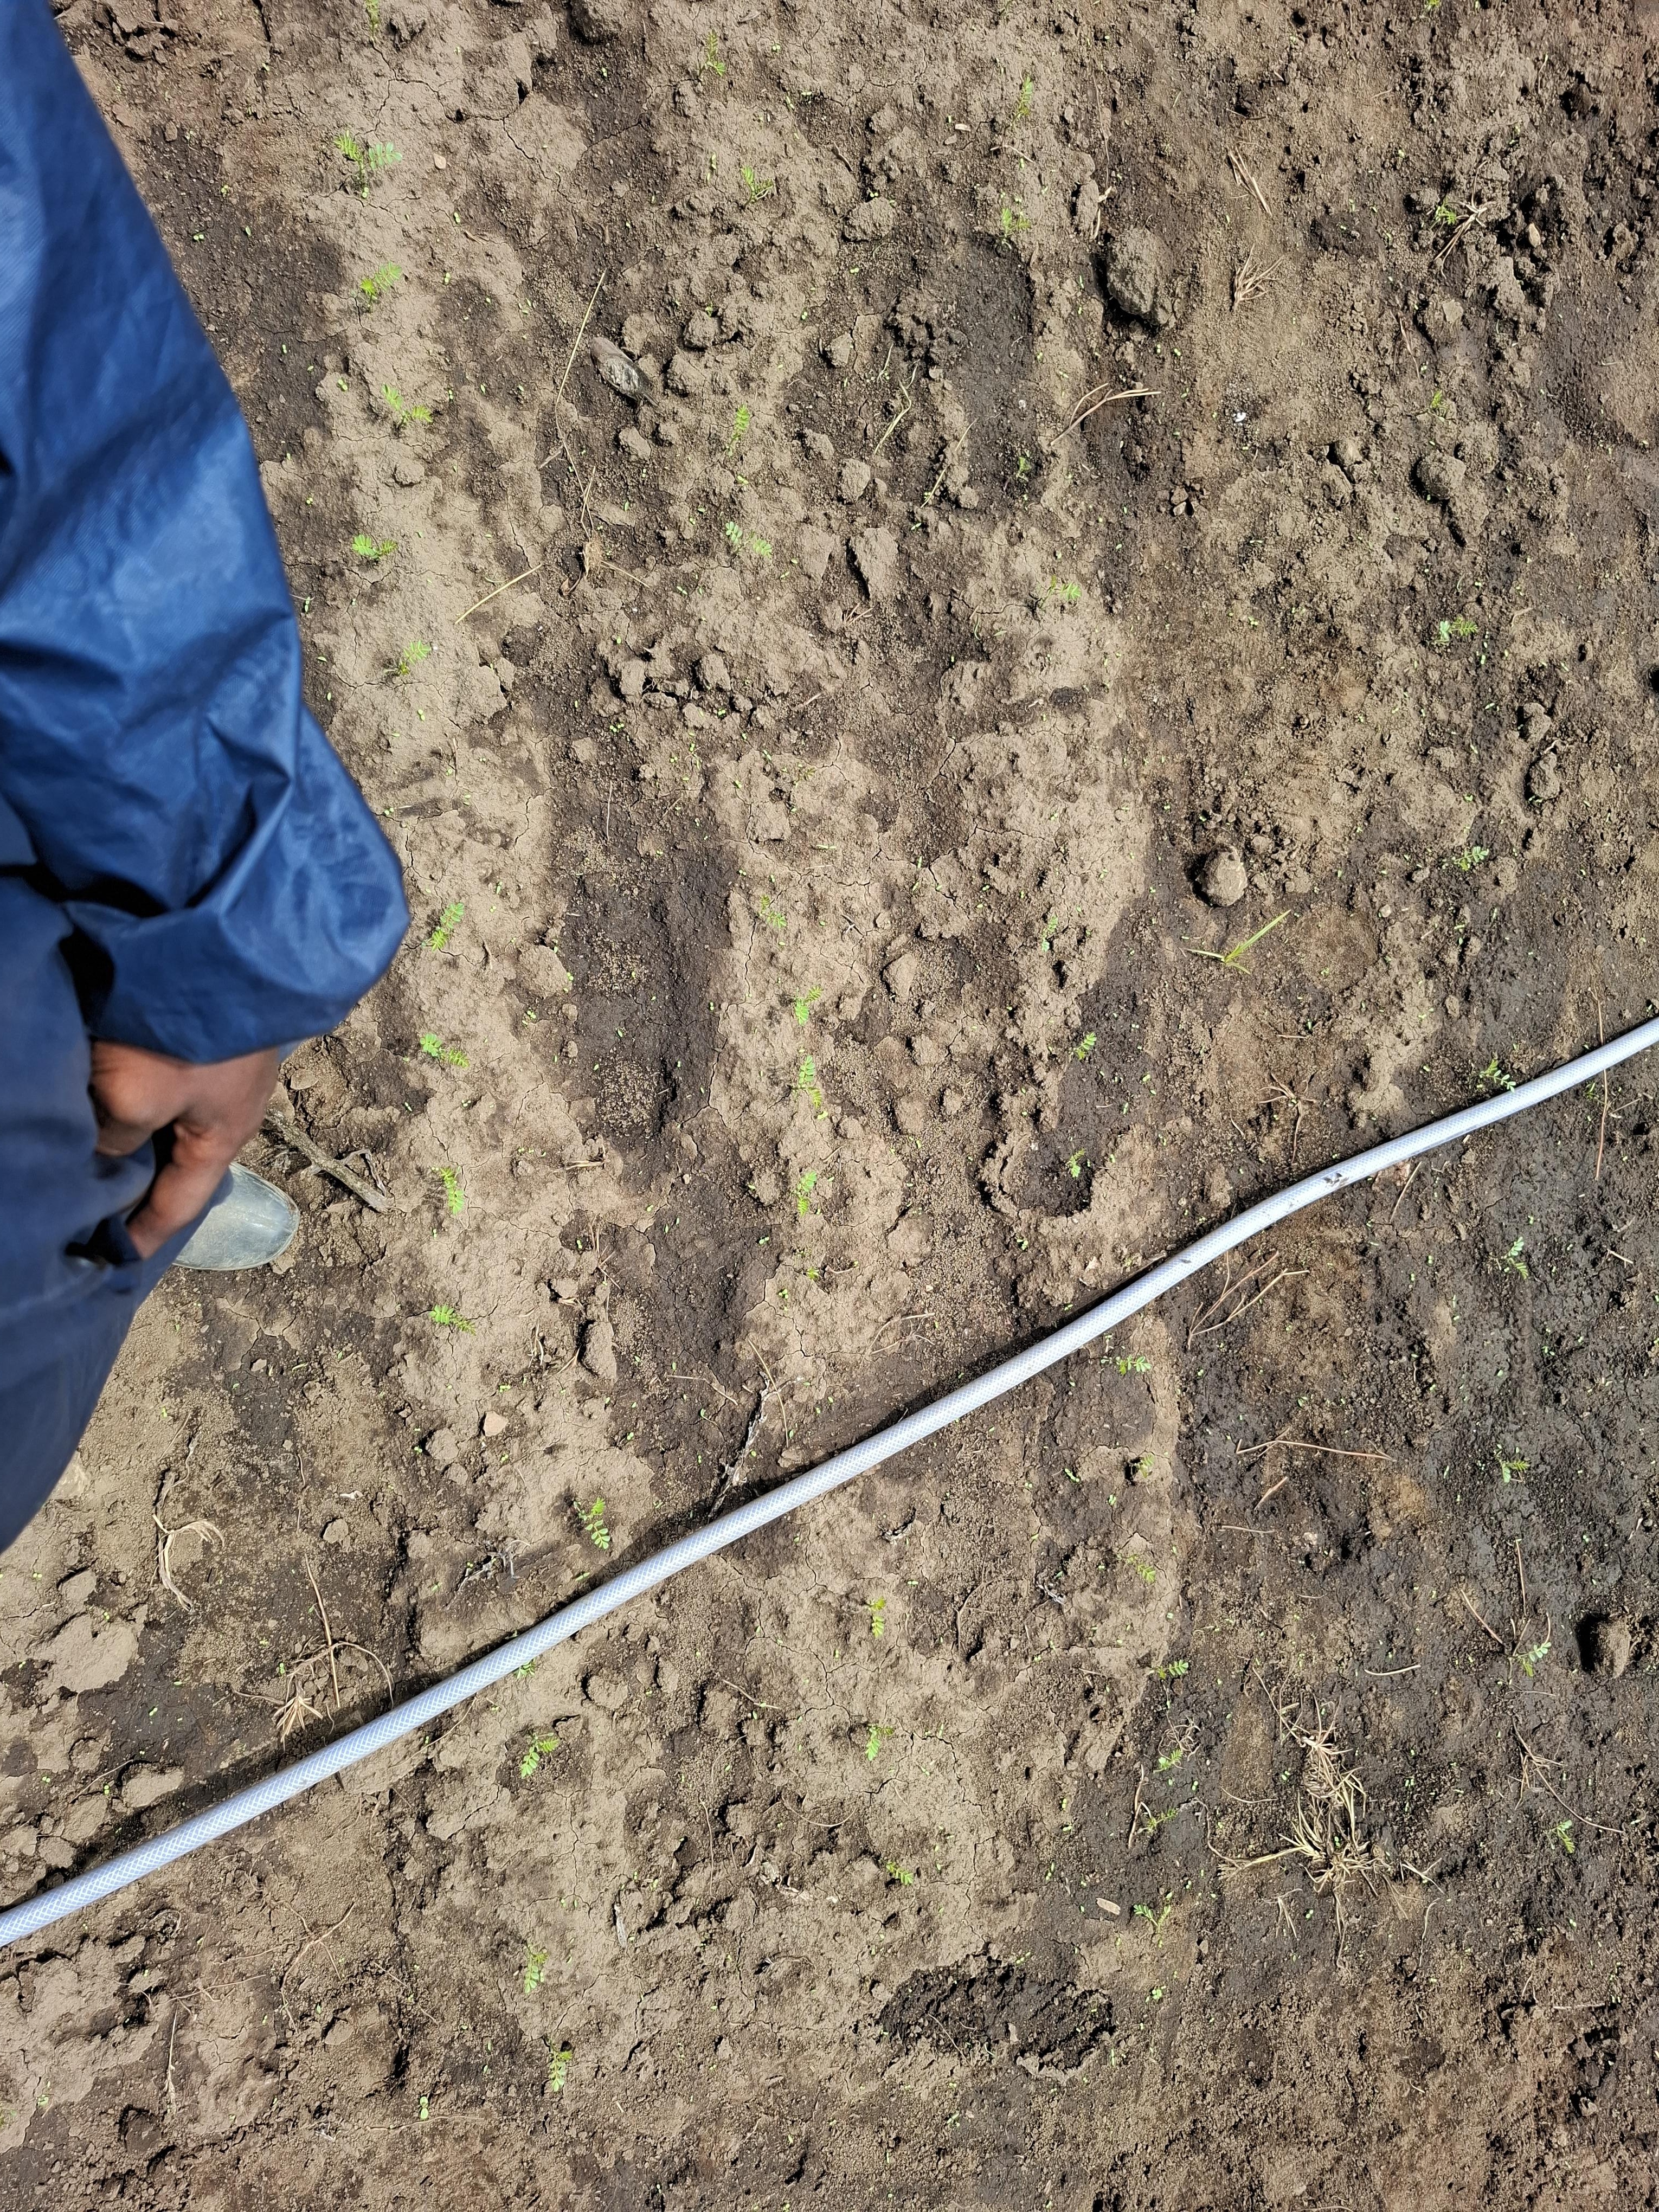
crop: chickpea
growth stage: emergence
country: Tanzania
